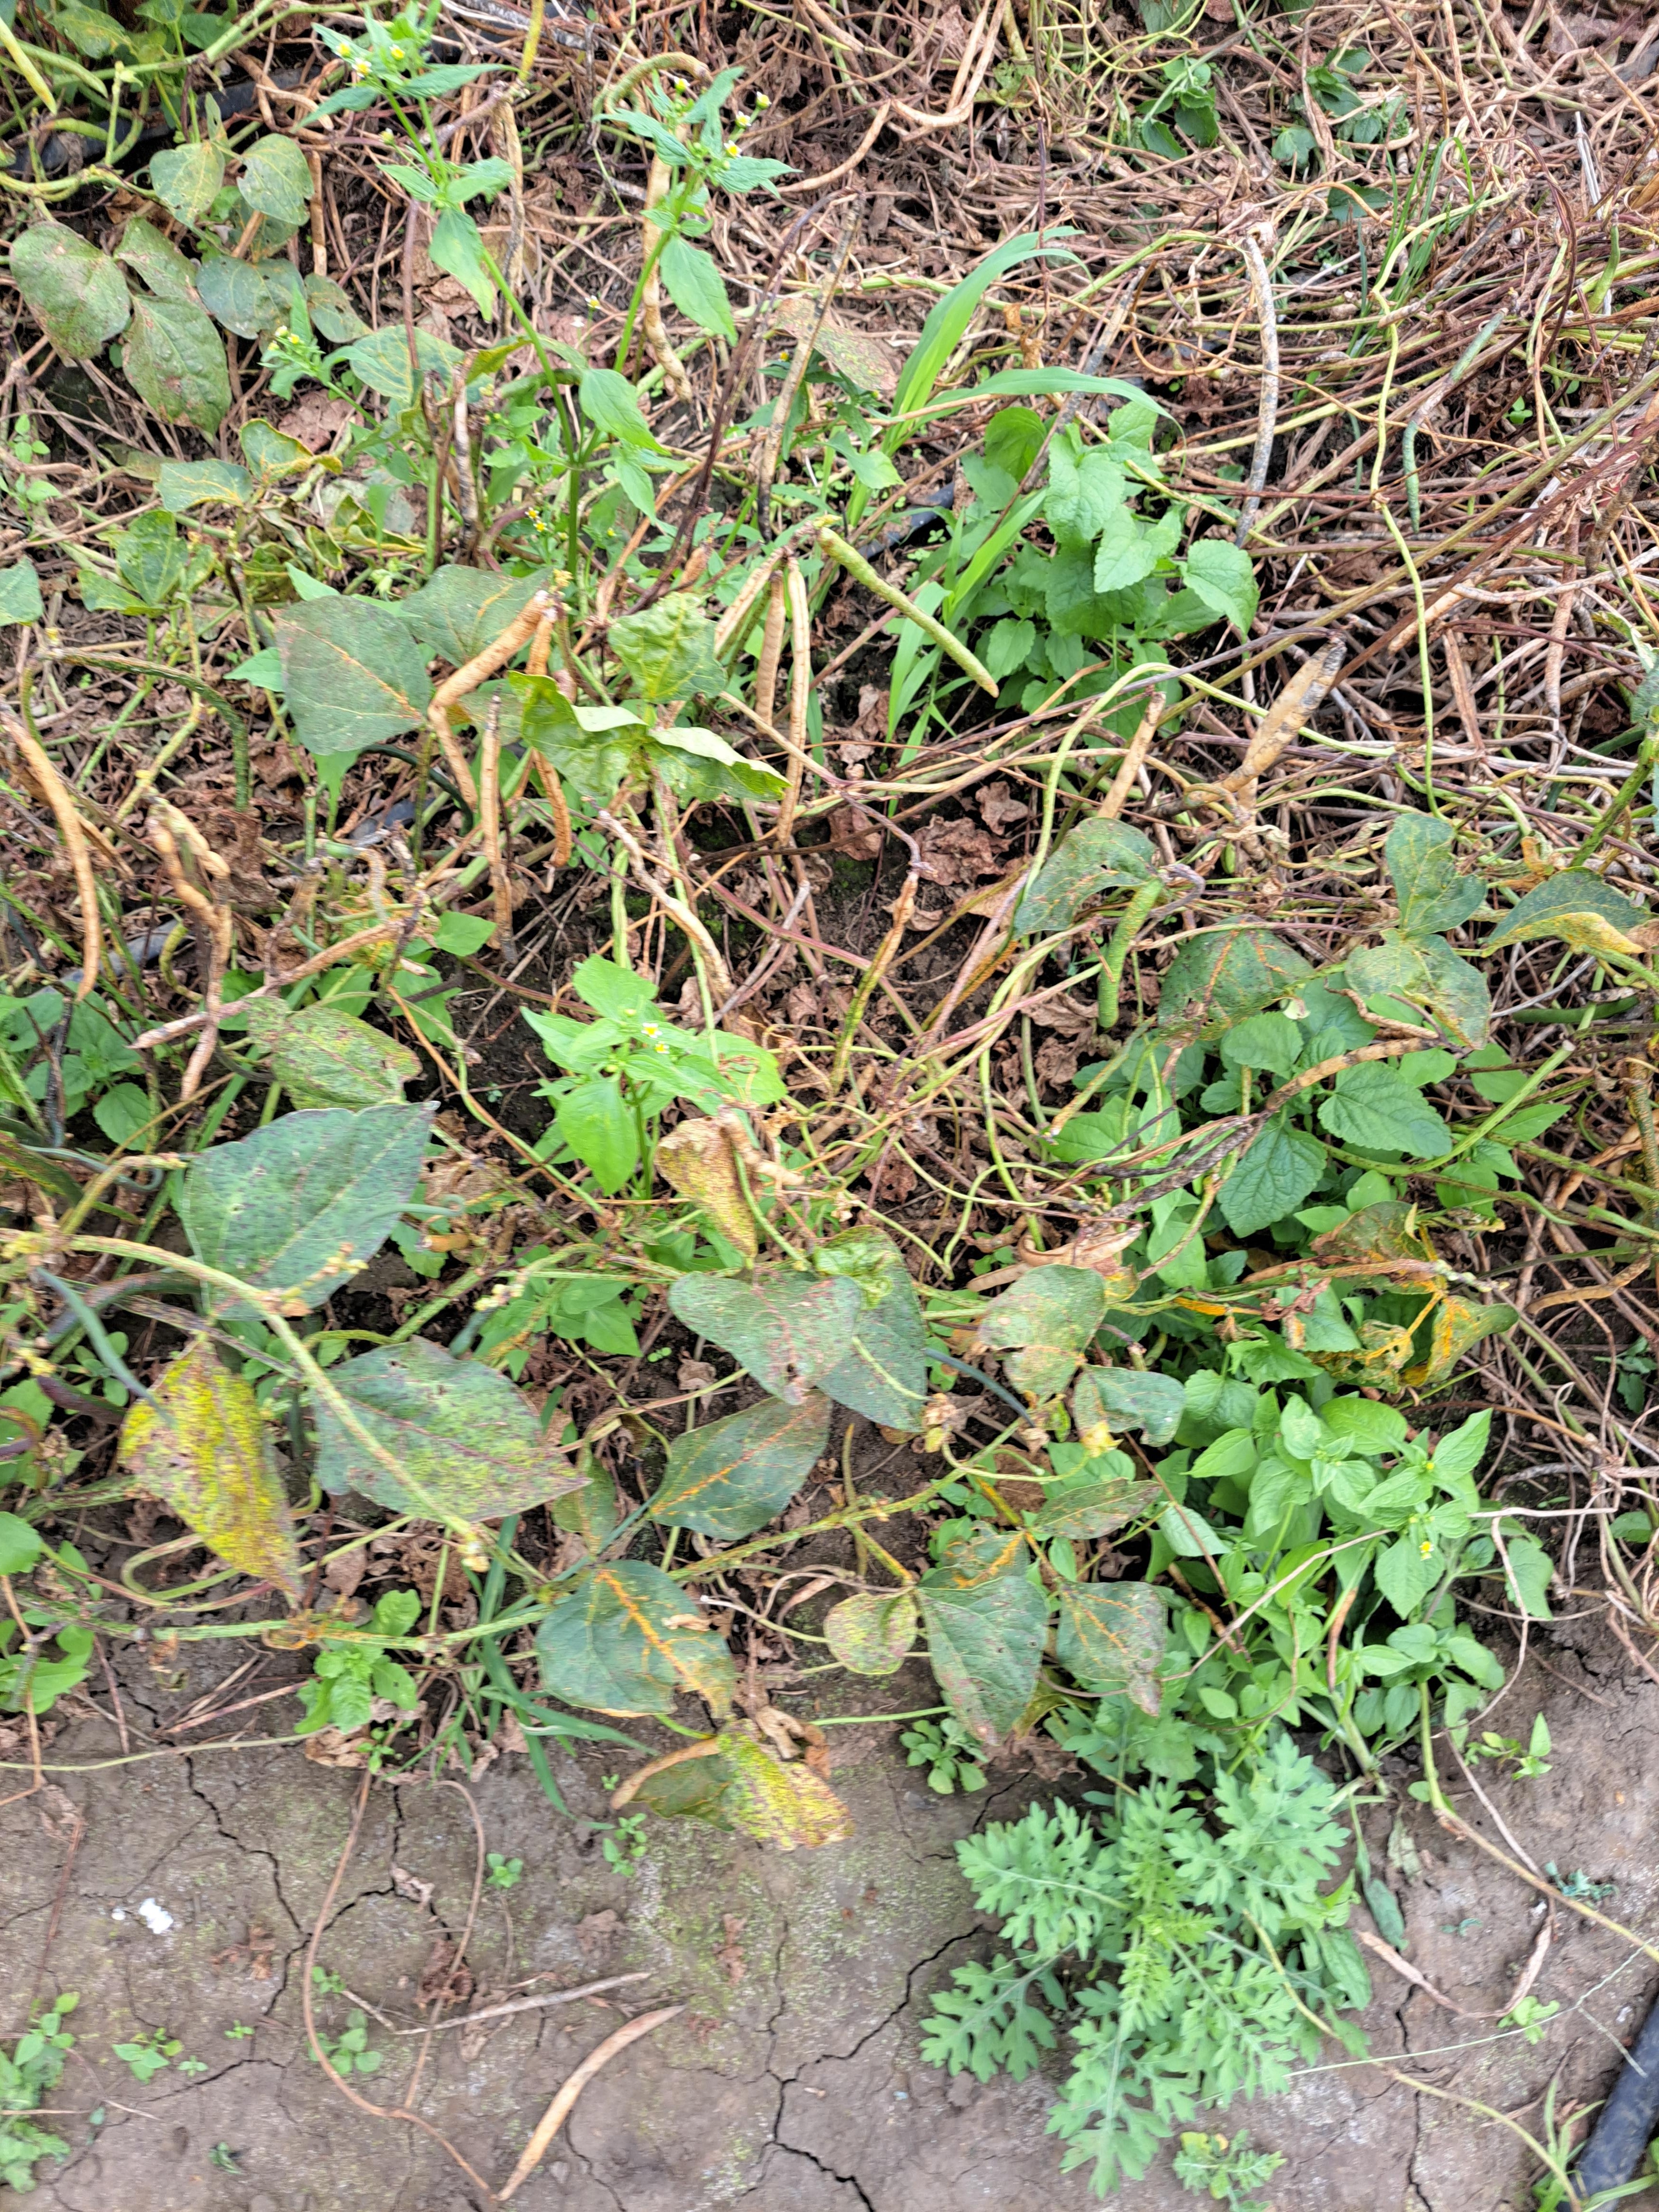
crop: cowpea
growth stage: harvest maturity
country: Tanzania
